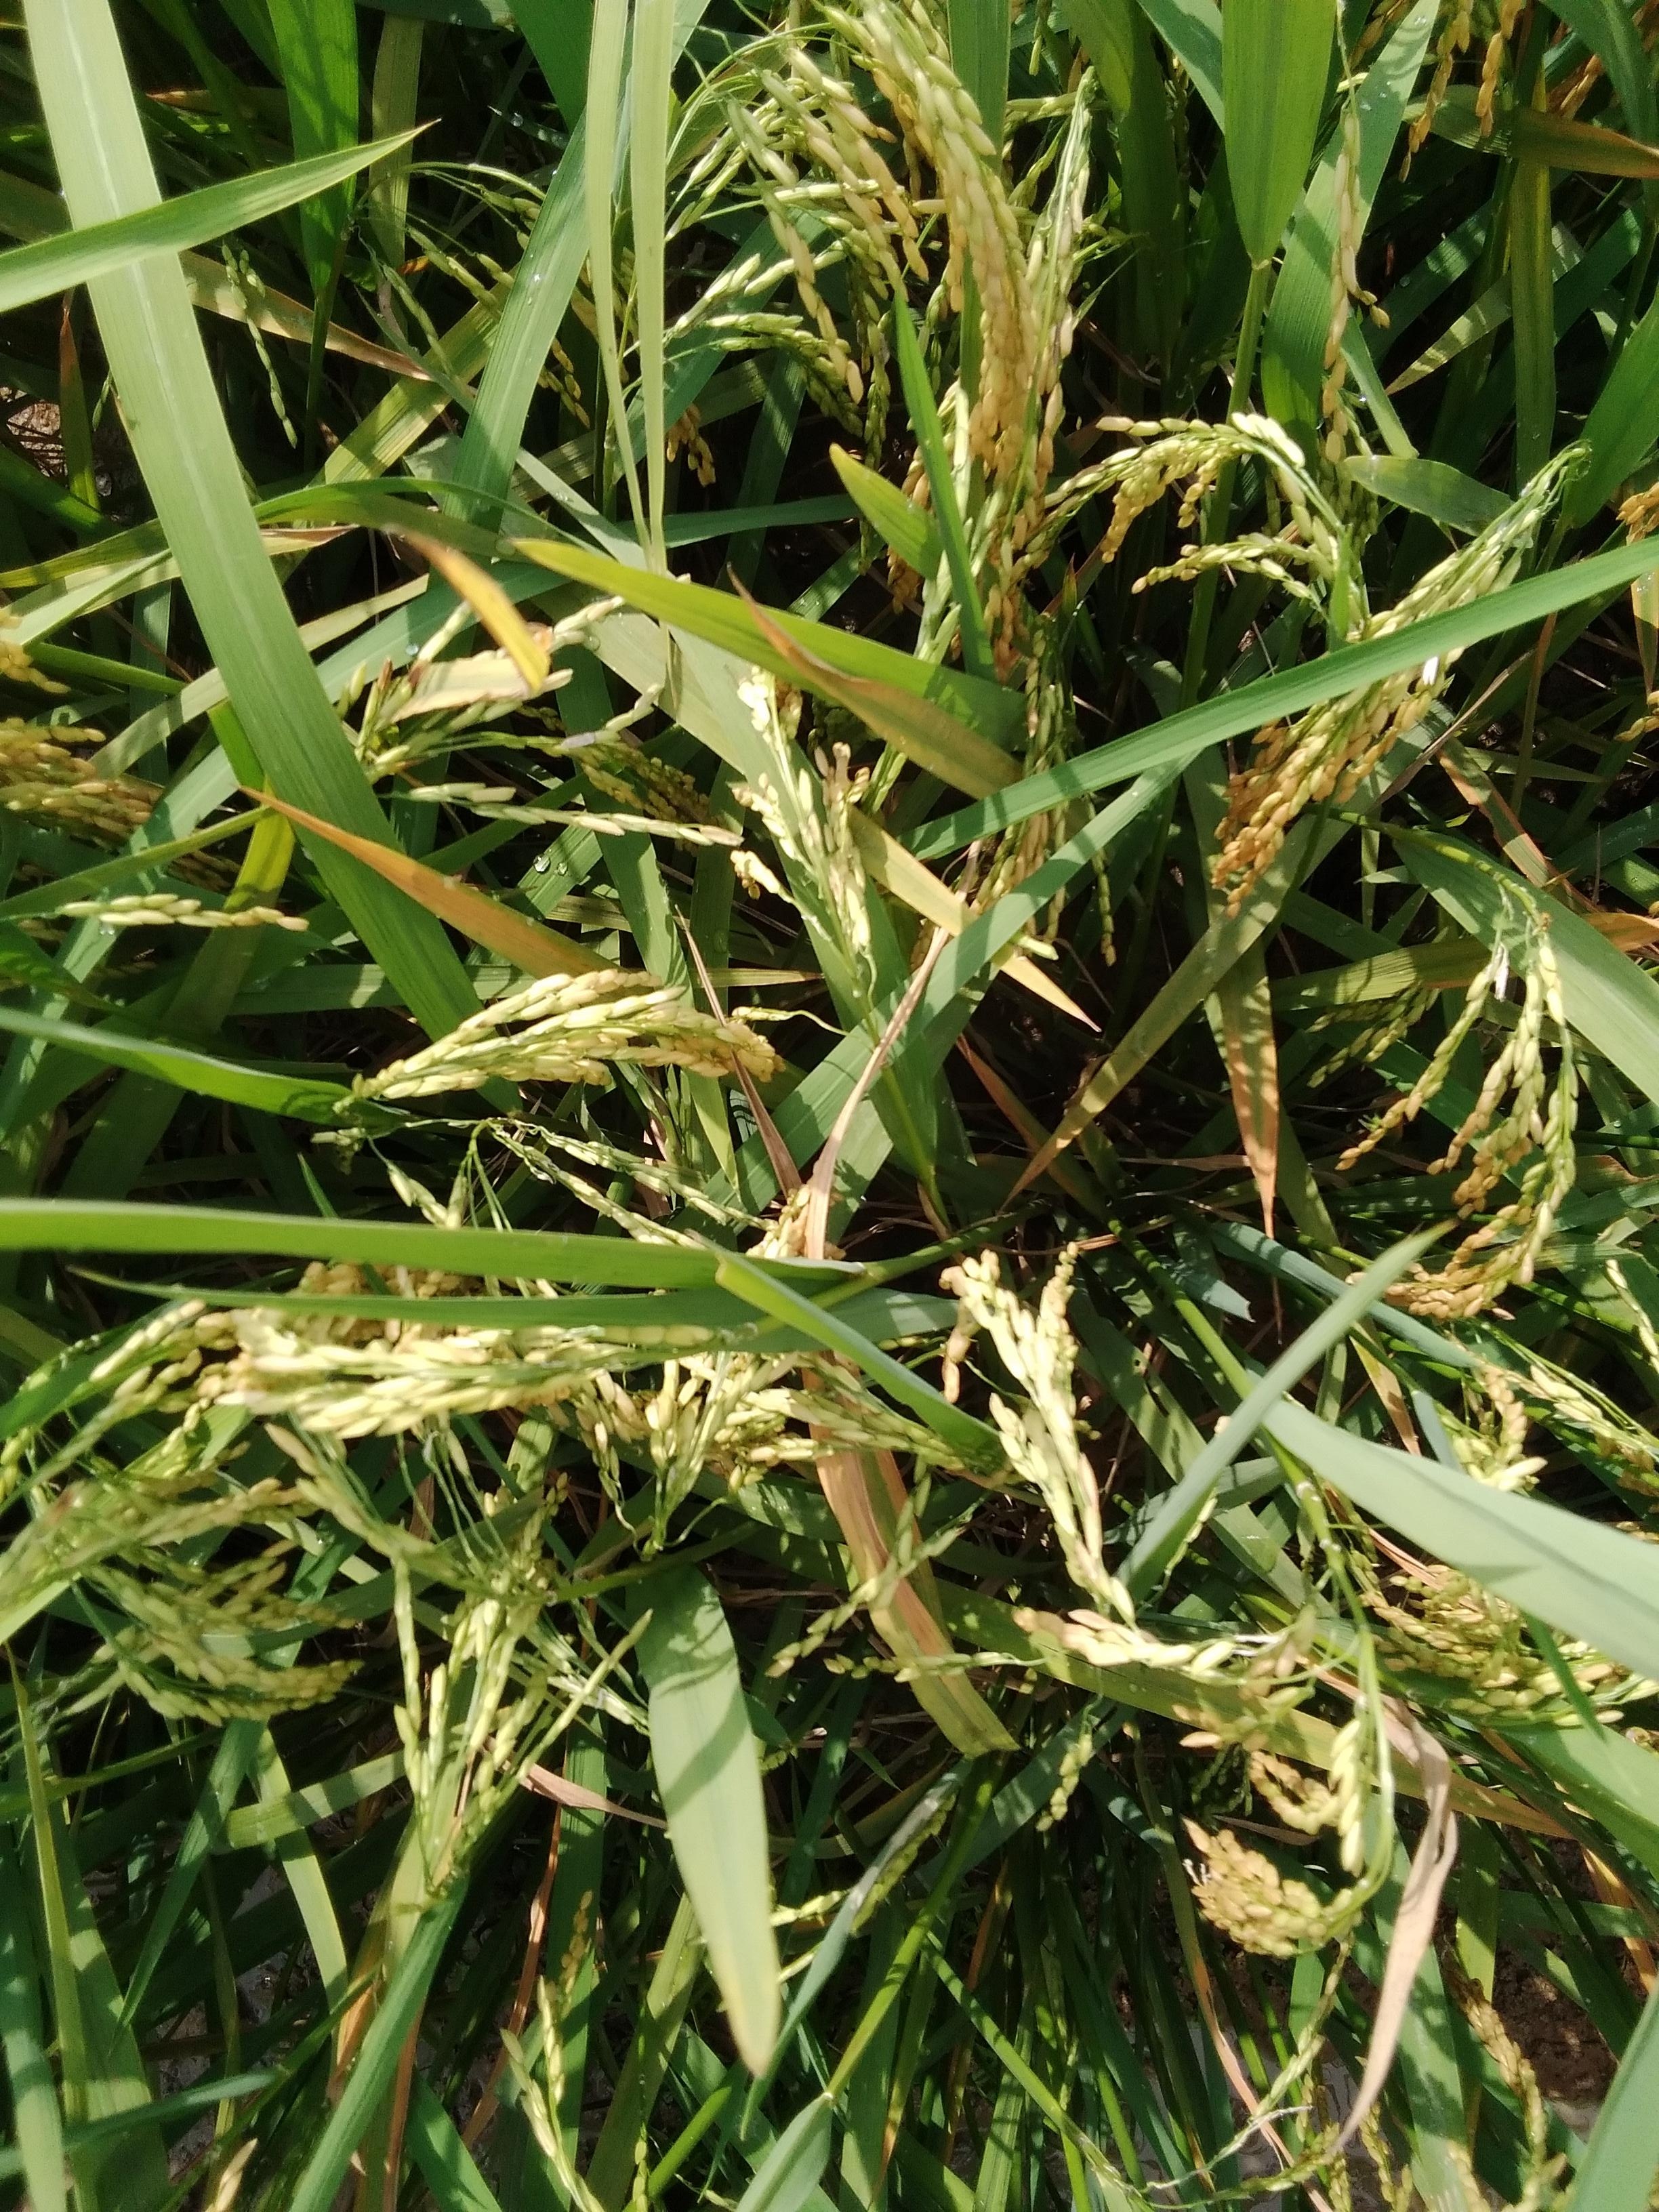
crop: rice
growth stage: ripening
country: Nigeria
